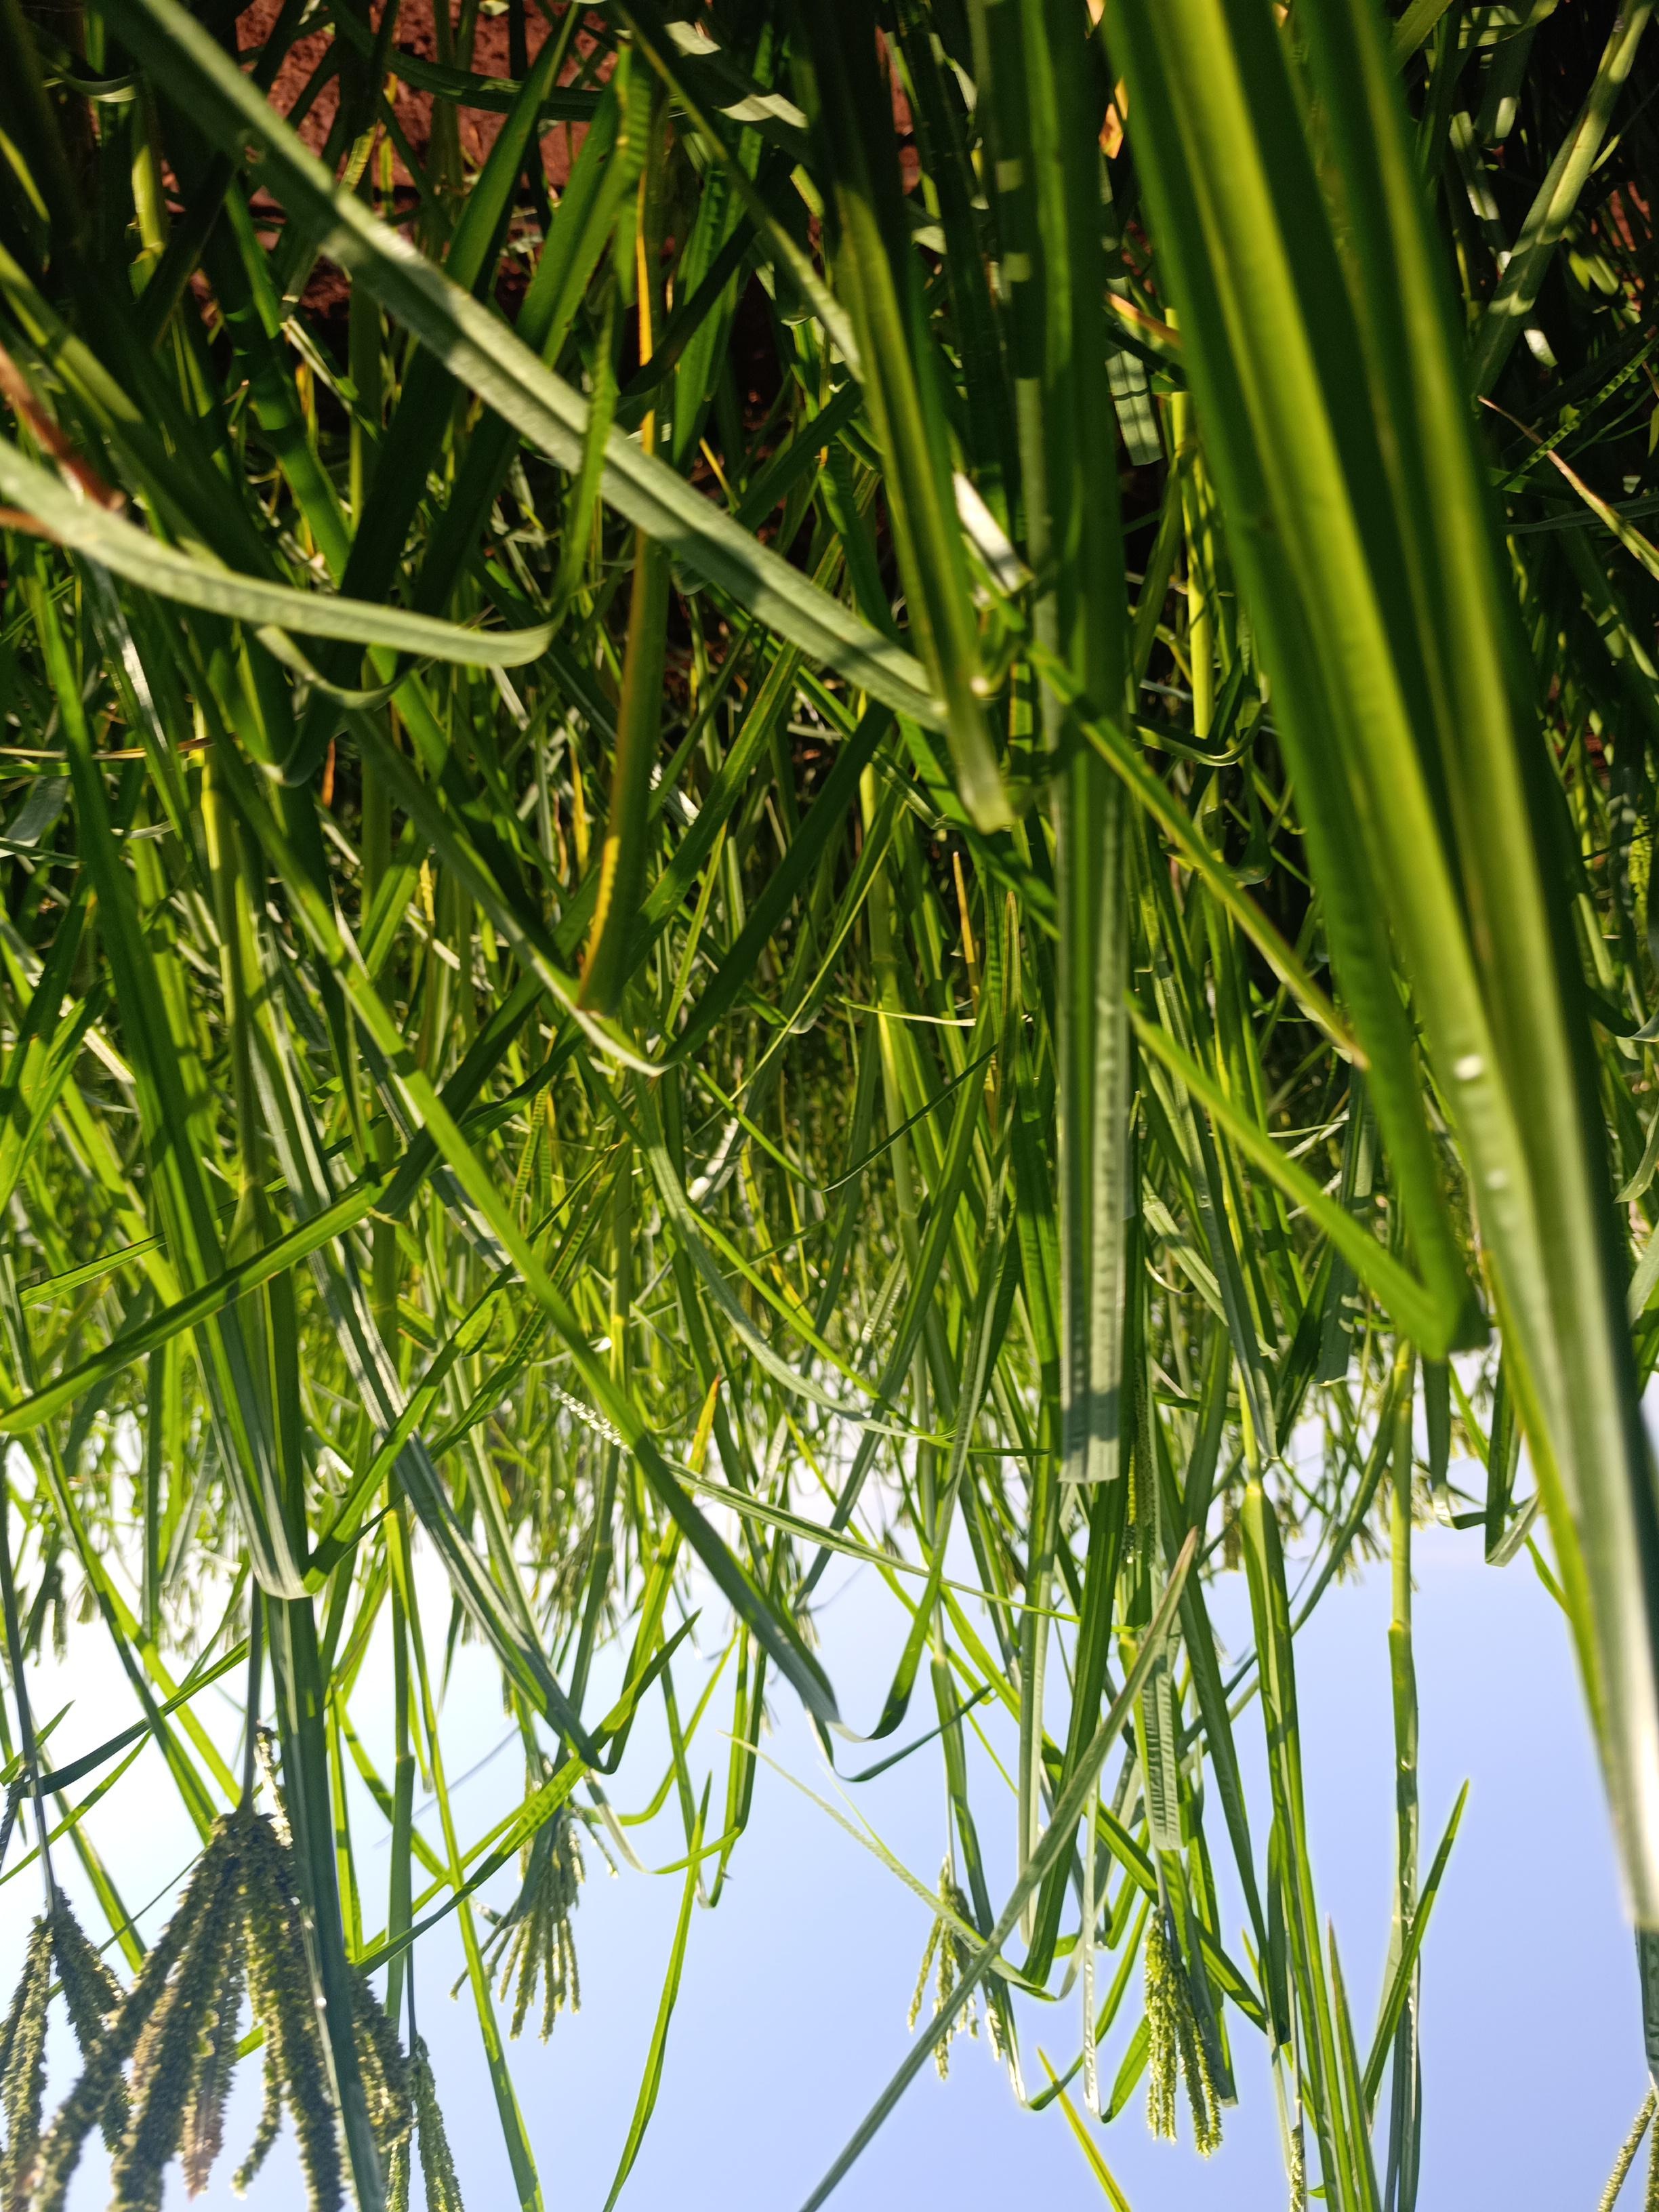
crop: finger millet
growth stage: flowering
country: Kenya
